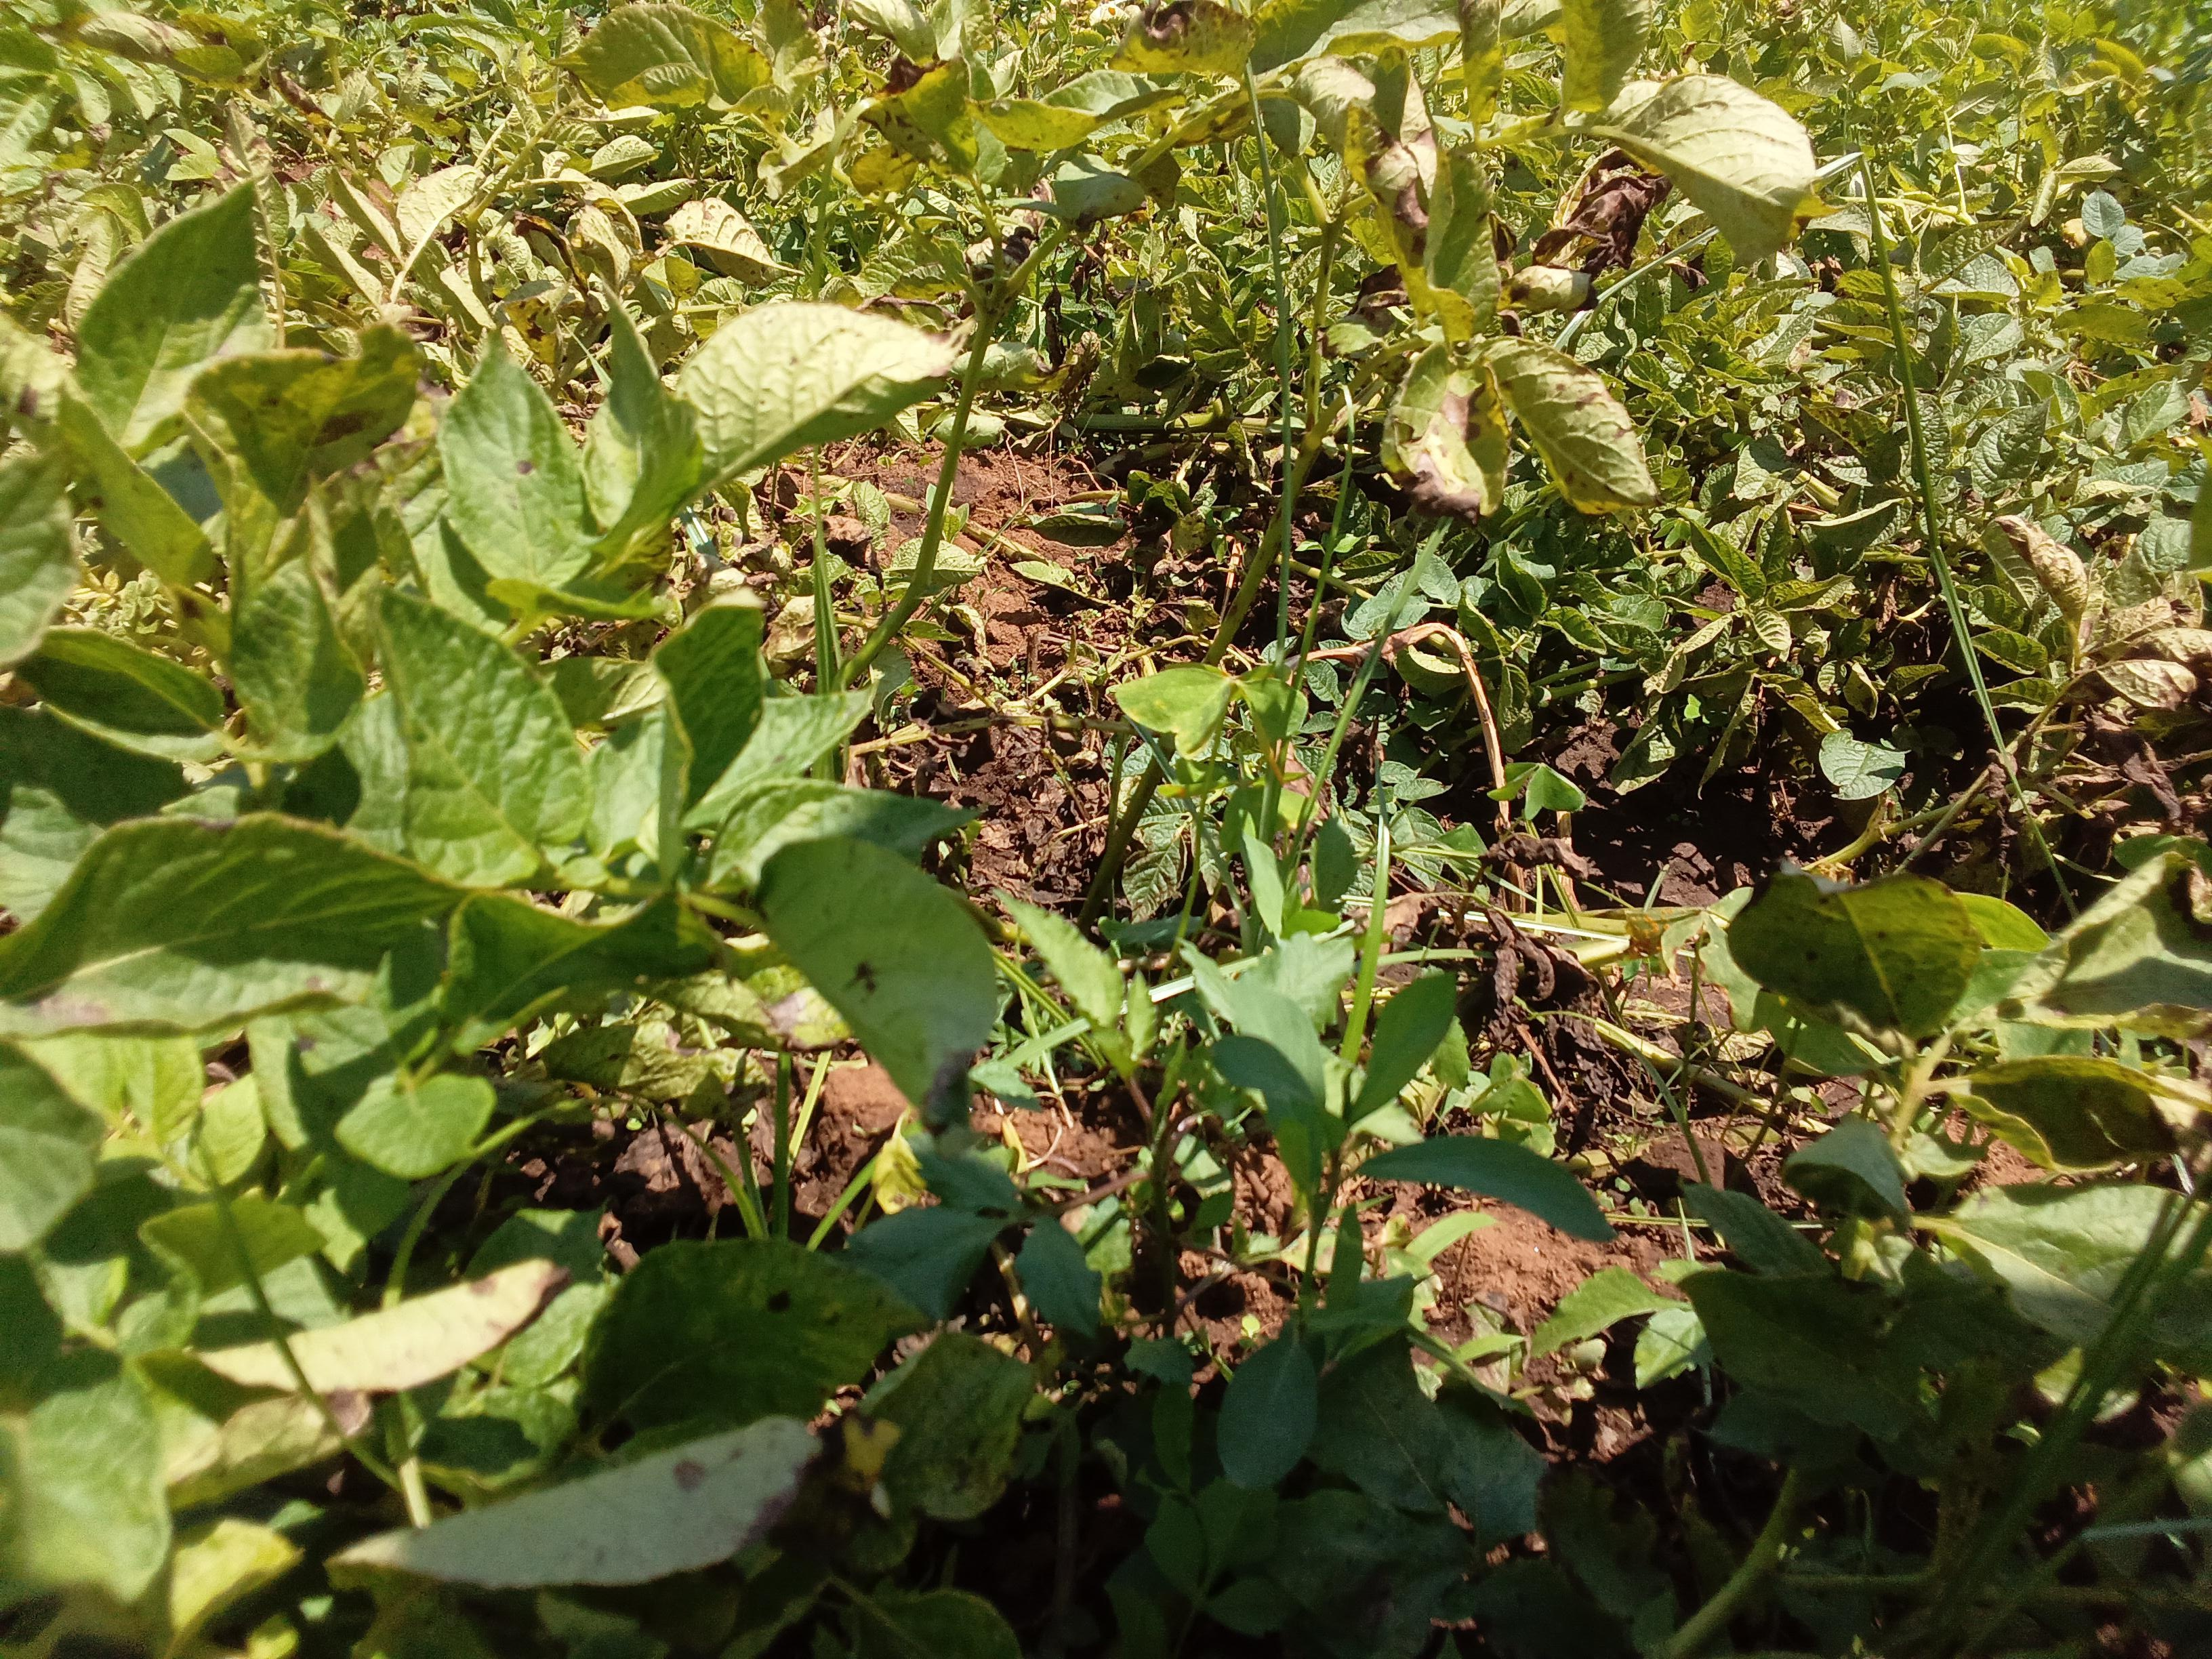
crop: potato
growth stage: maturity
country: Kenya
